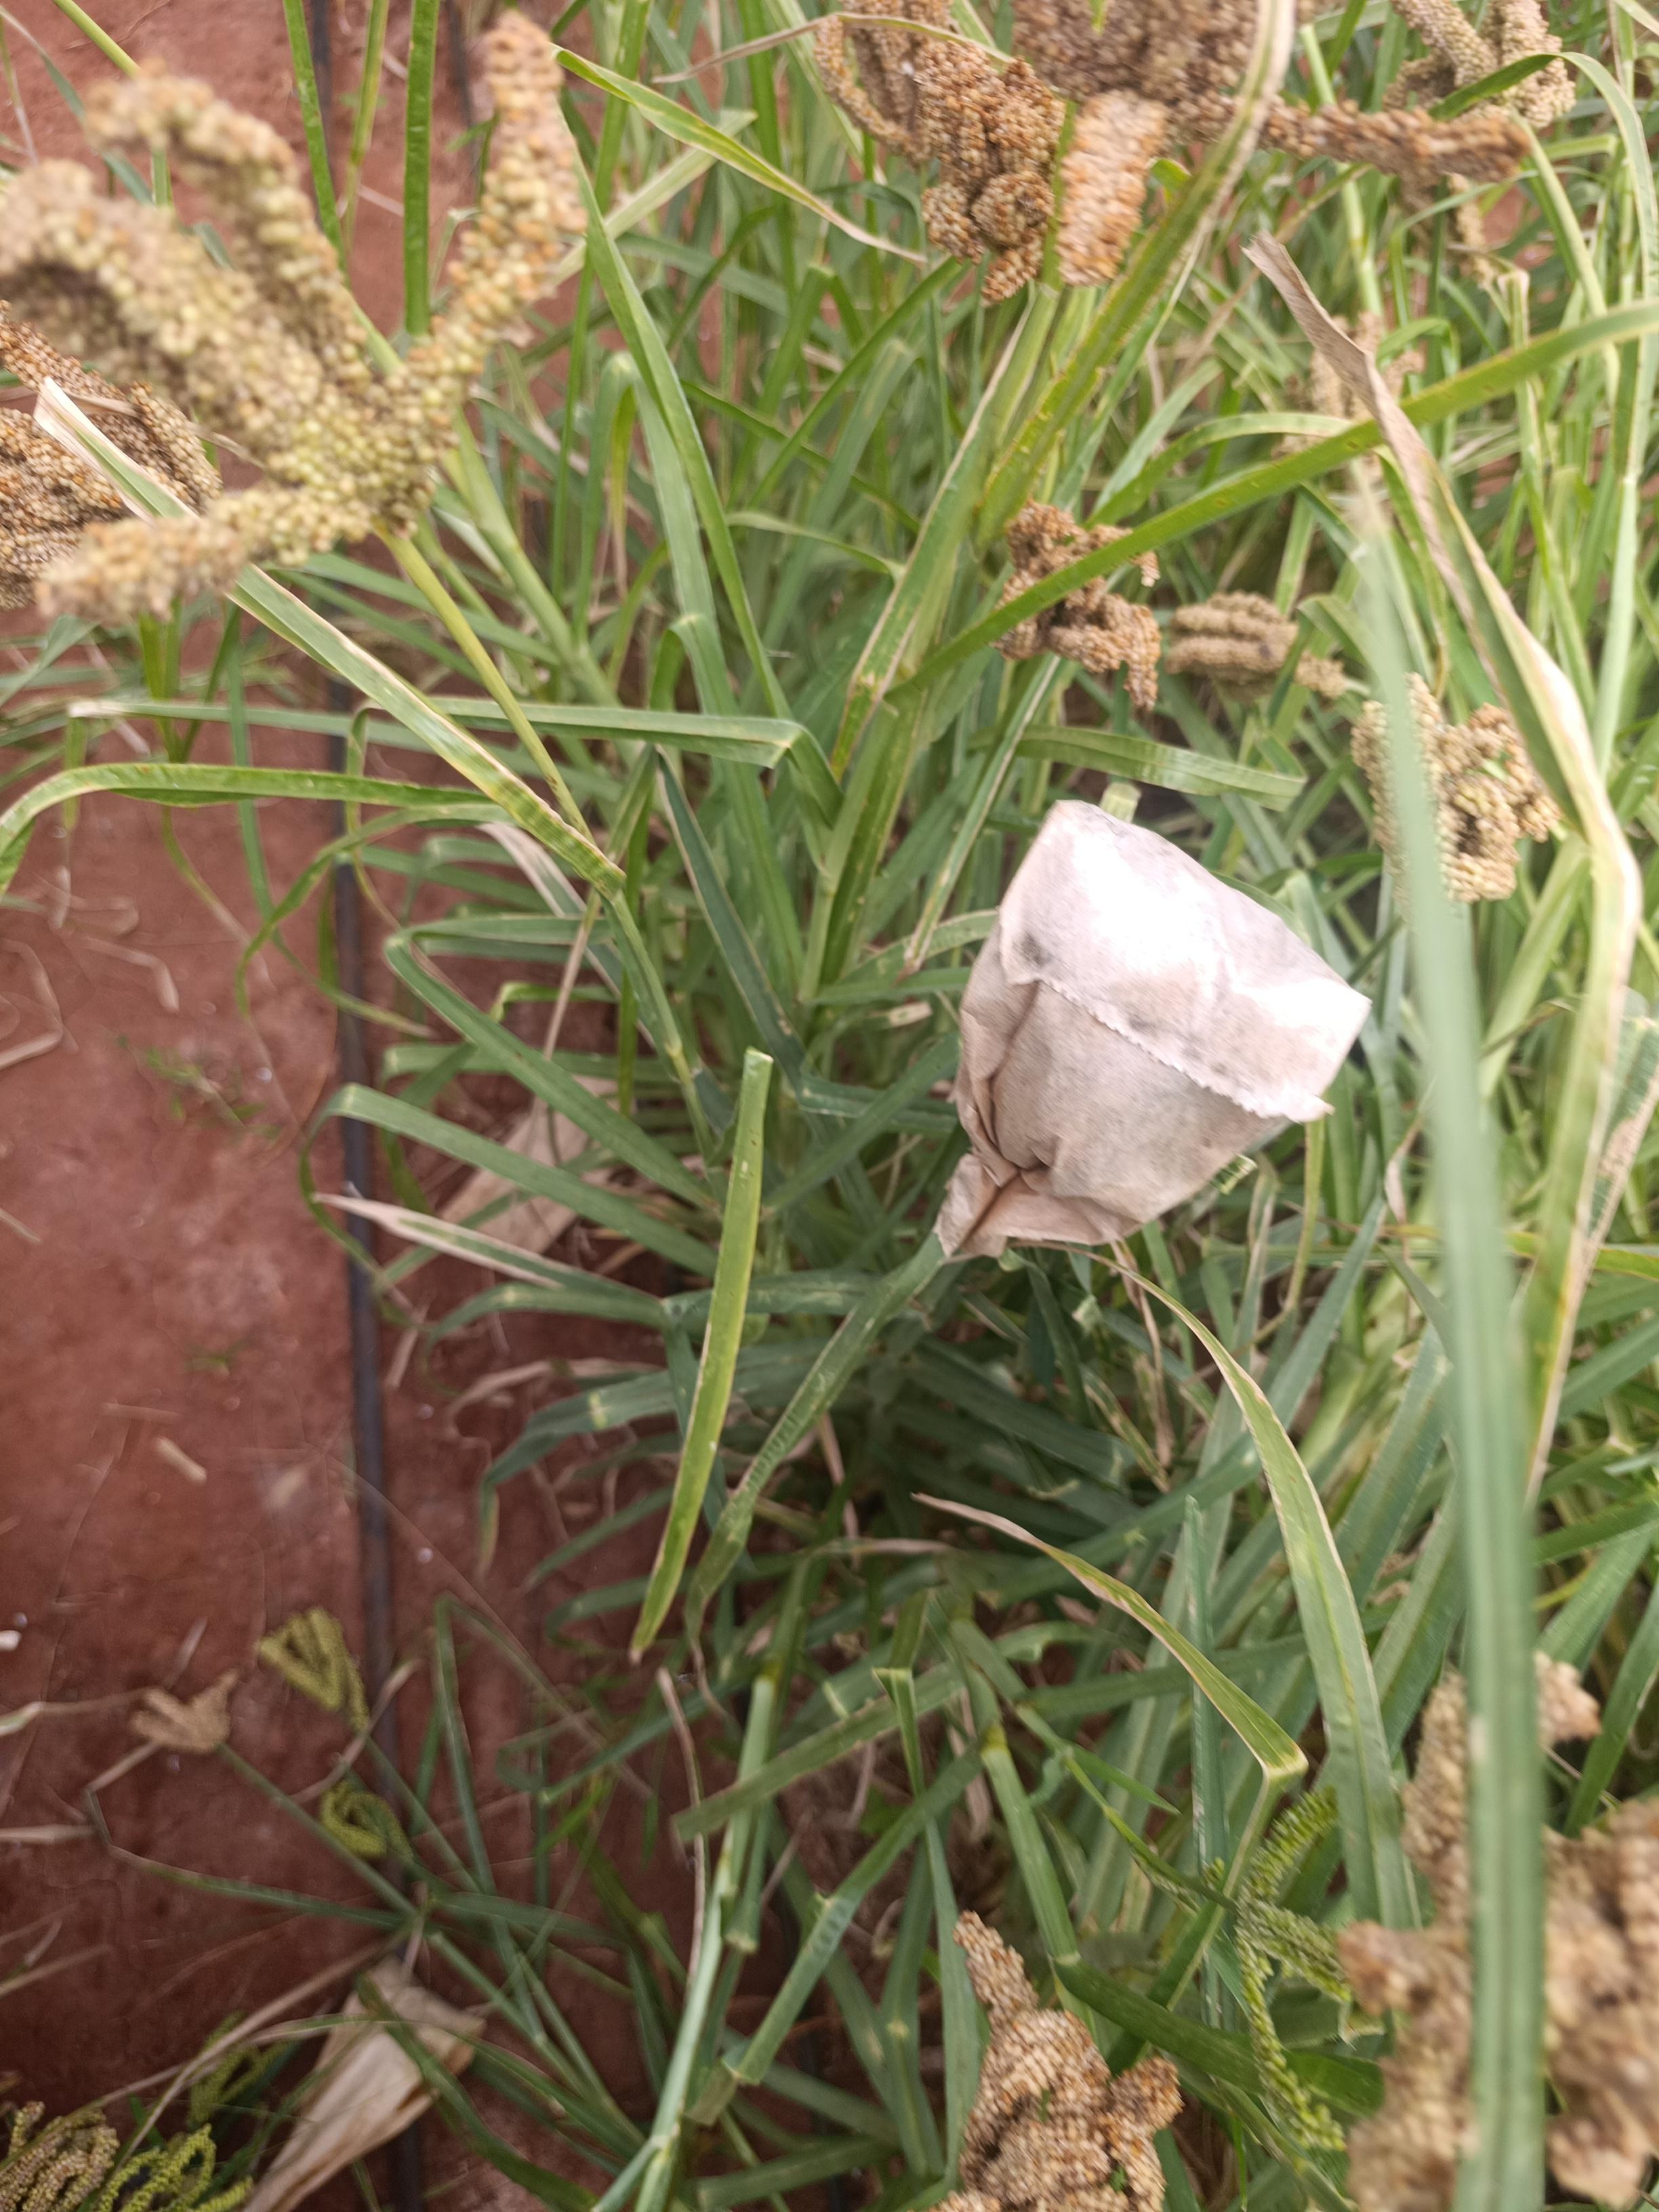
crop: finger millet
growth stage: filling grain
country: Kenya
